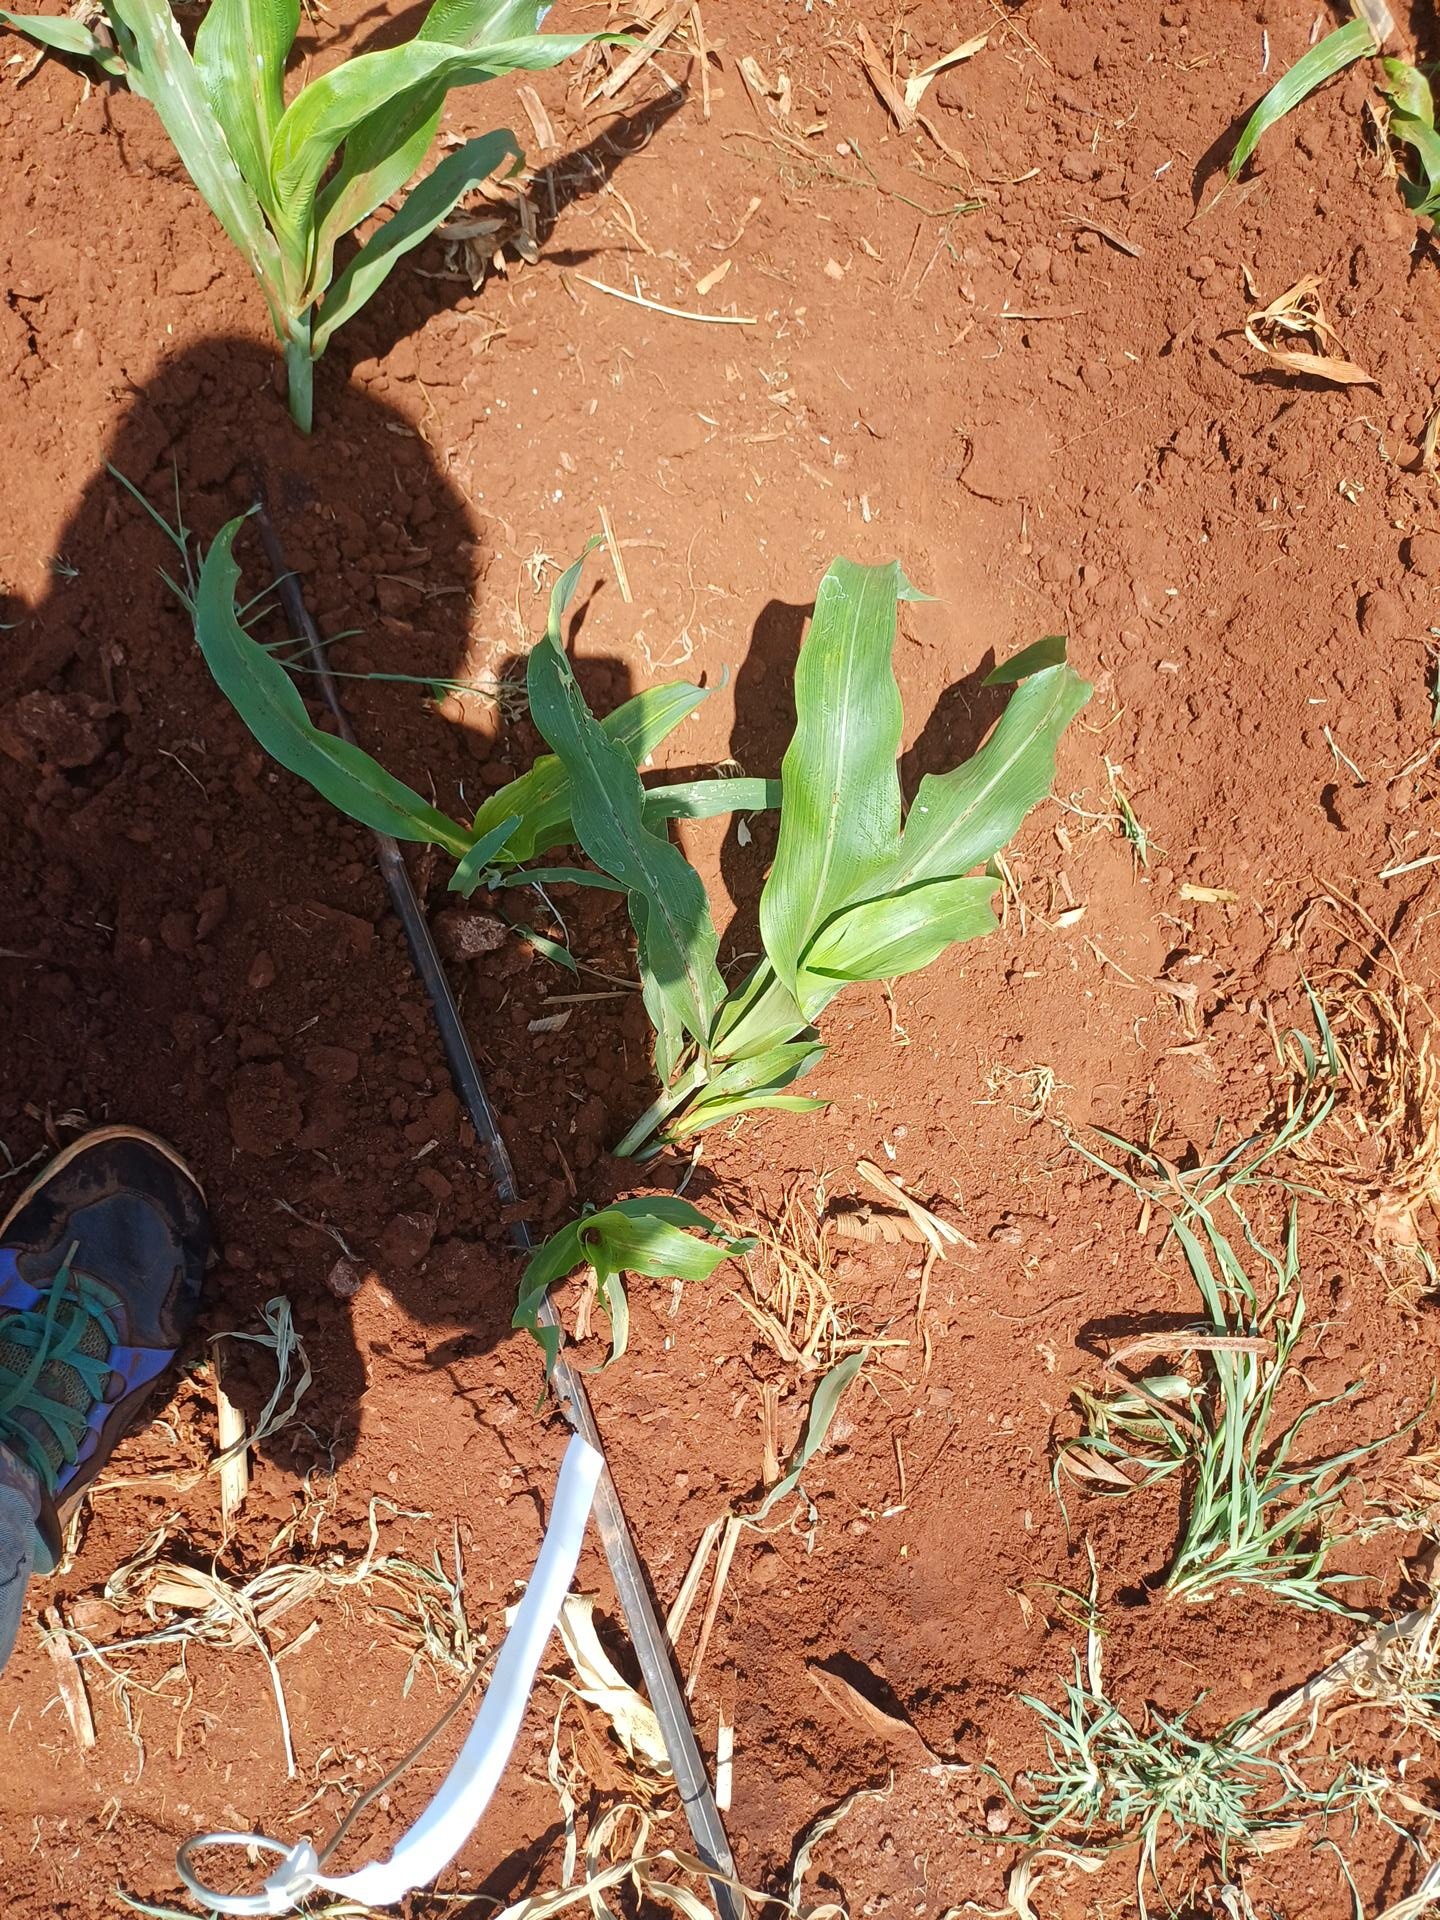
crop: sorghum
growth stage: vegetative
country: Kenya
